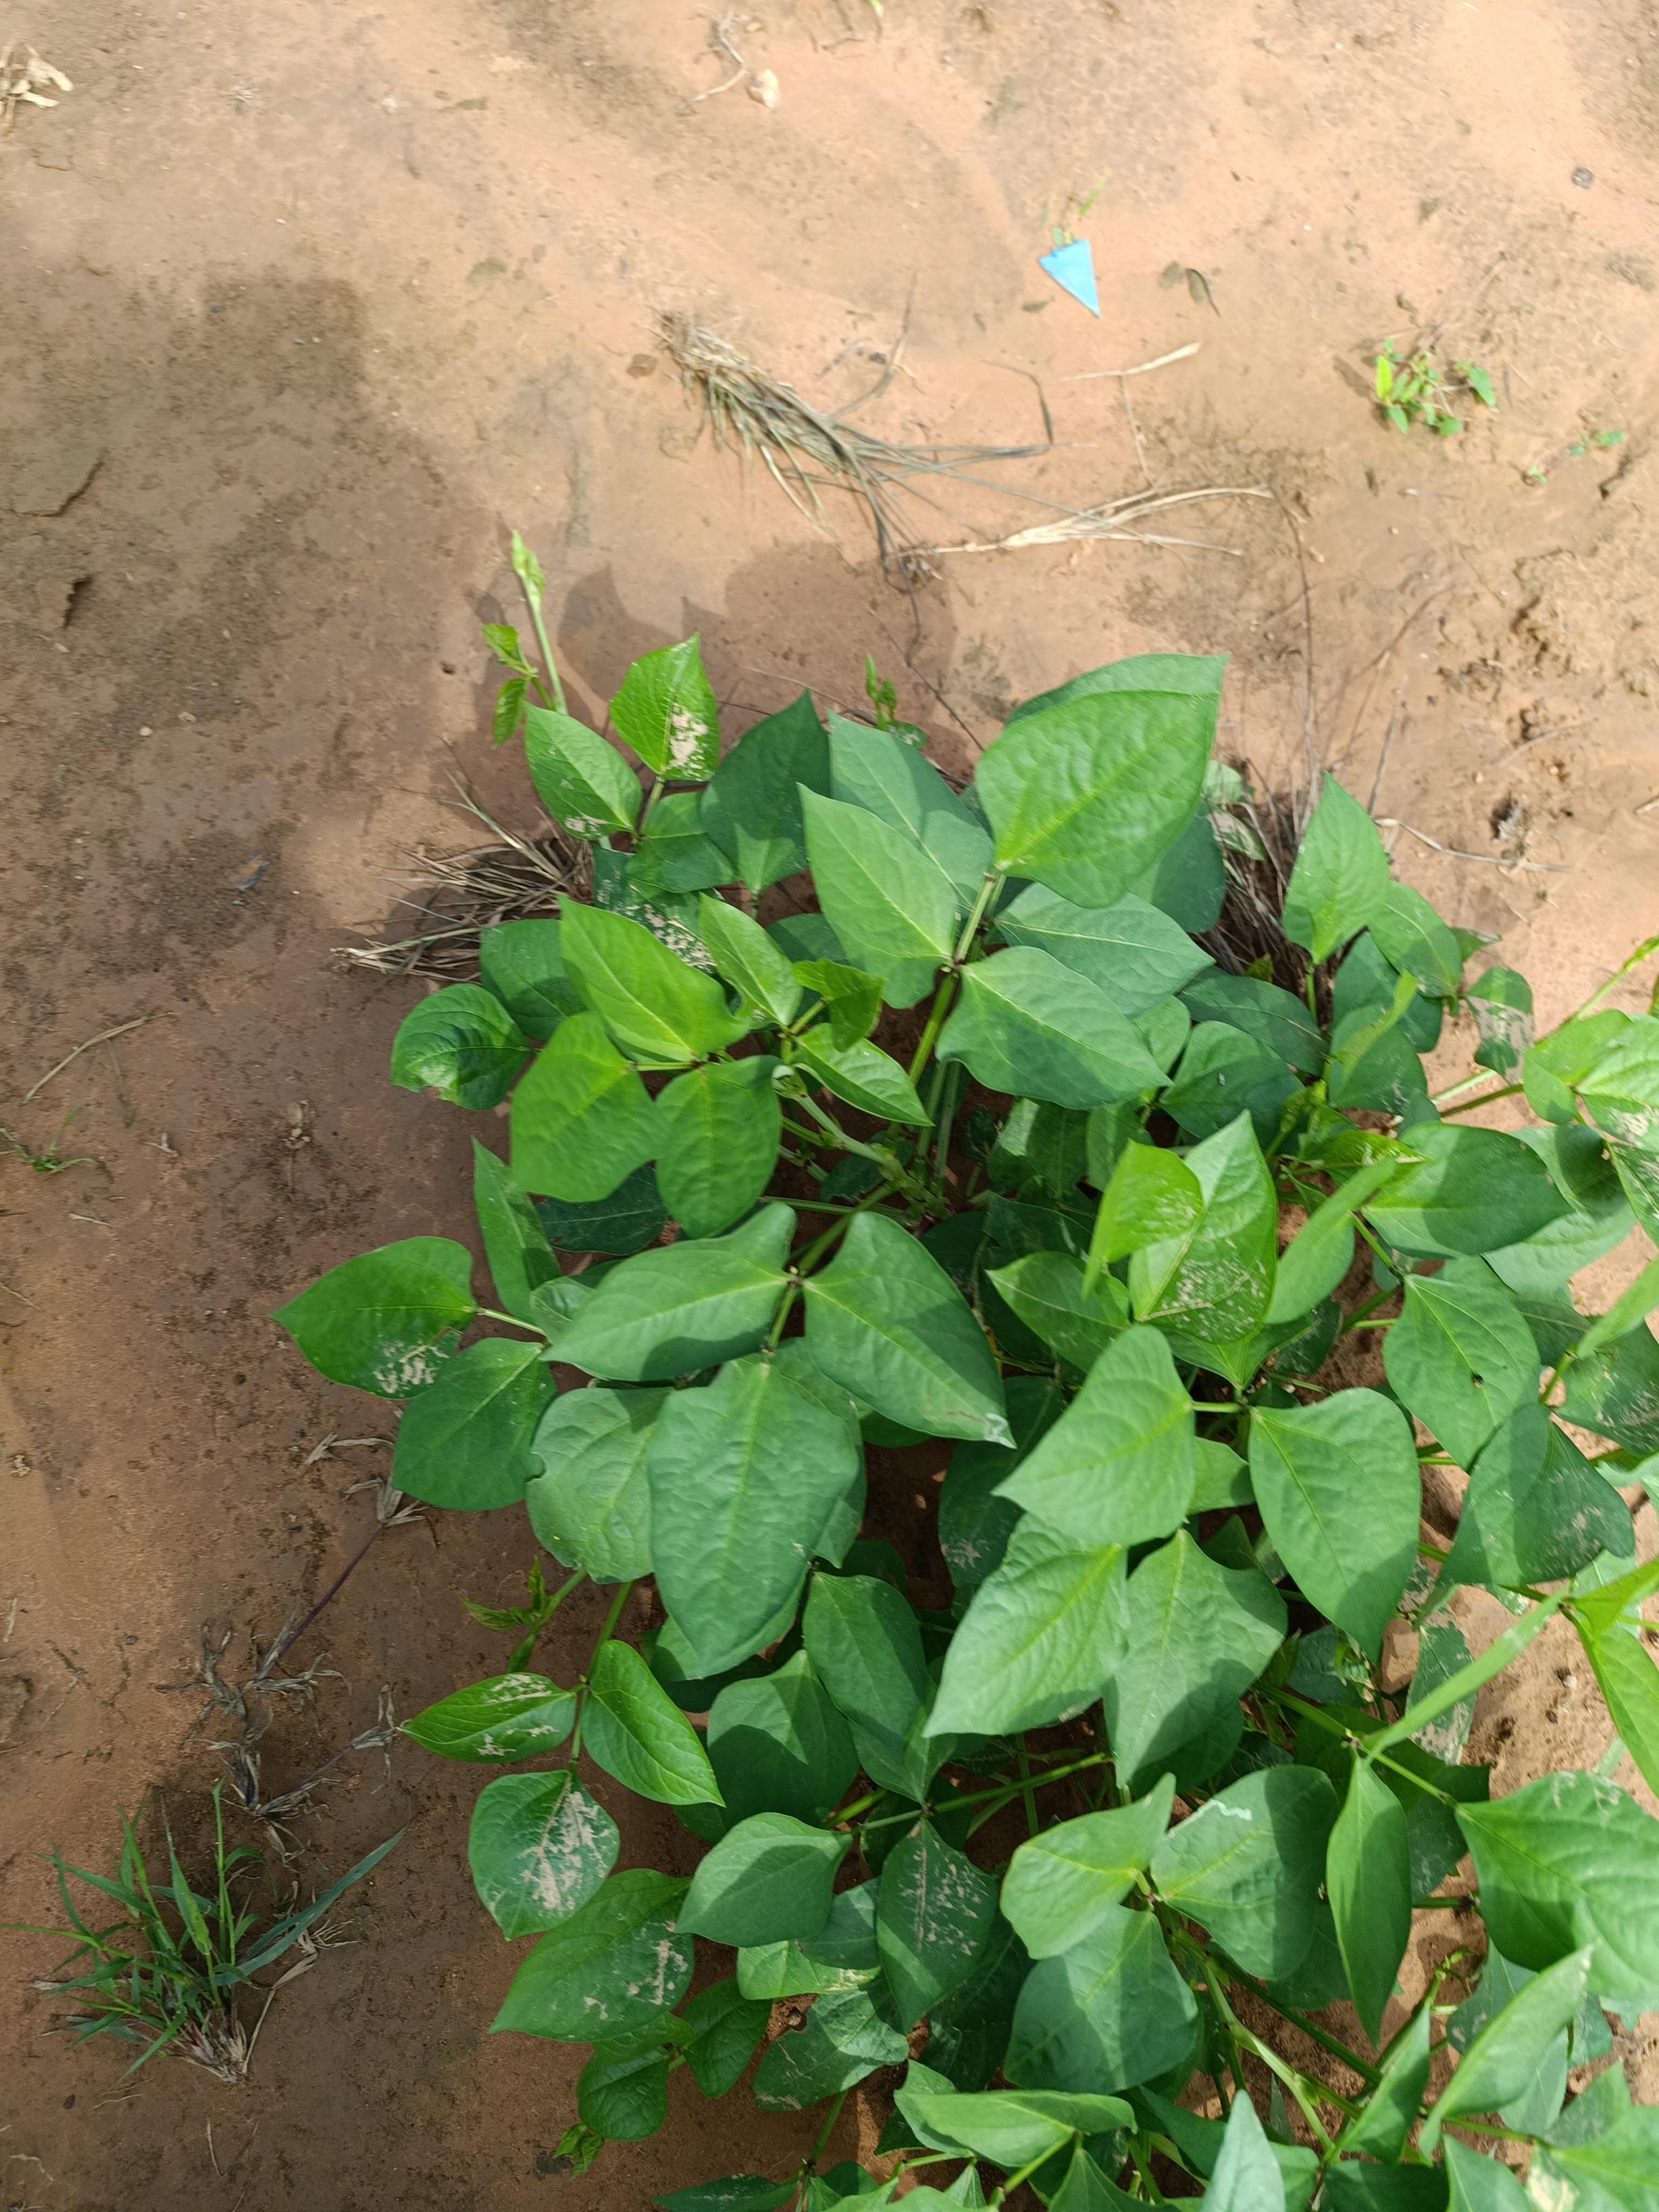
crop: cowpea
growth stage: emergence
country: Nigeria
